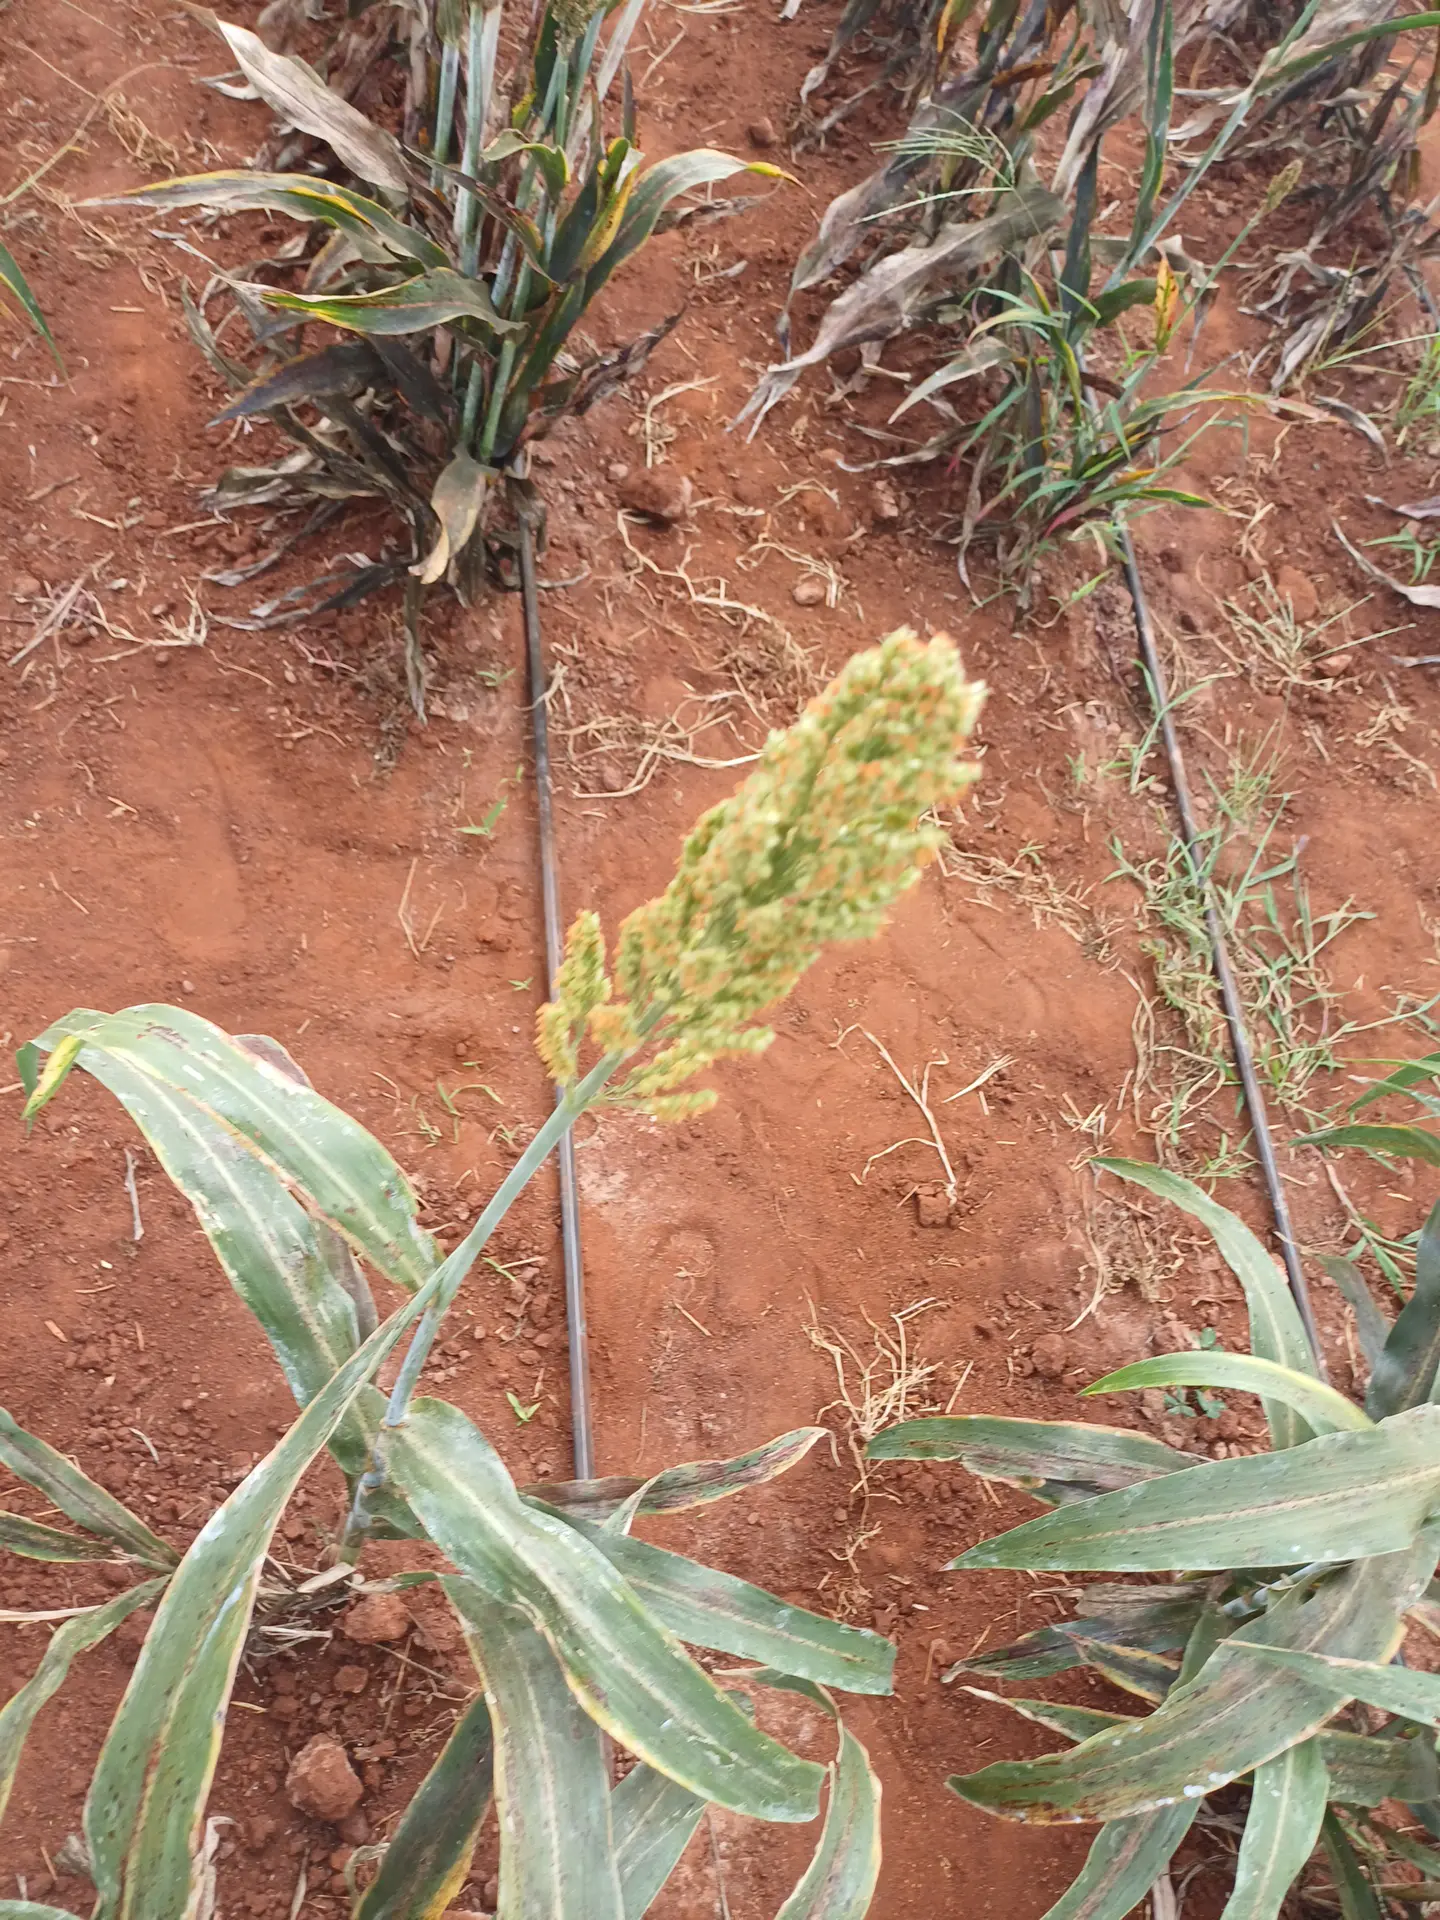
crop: sorghum
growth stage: filling grain
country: Kenya
